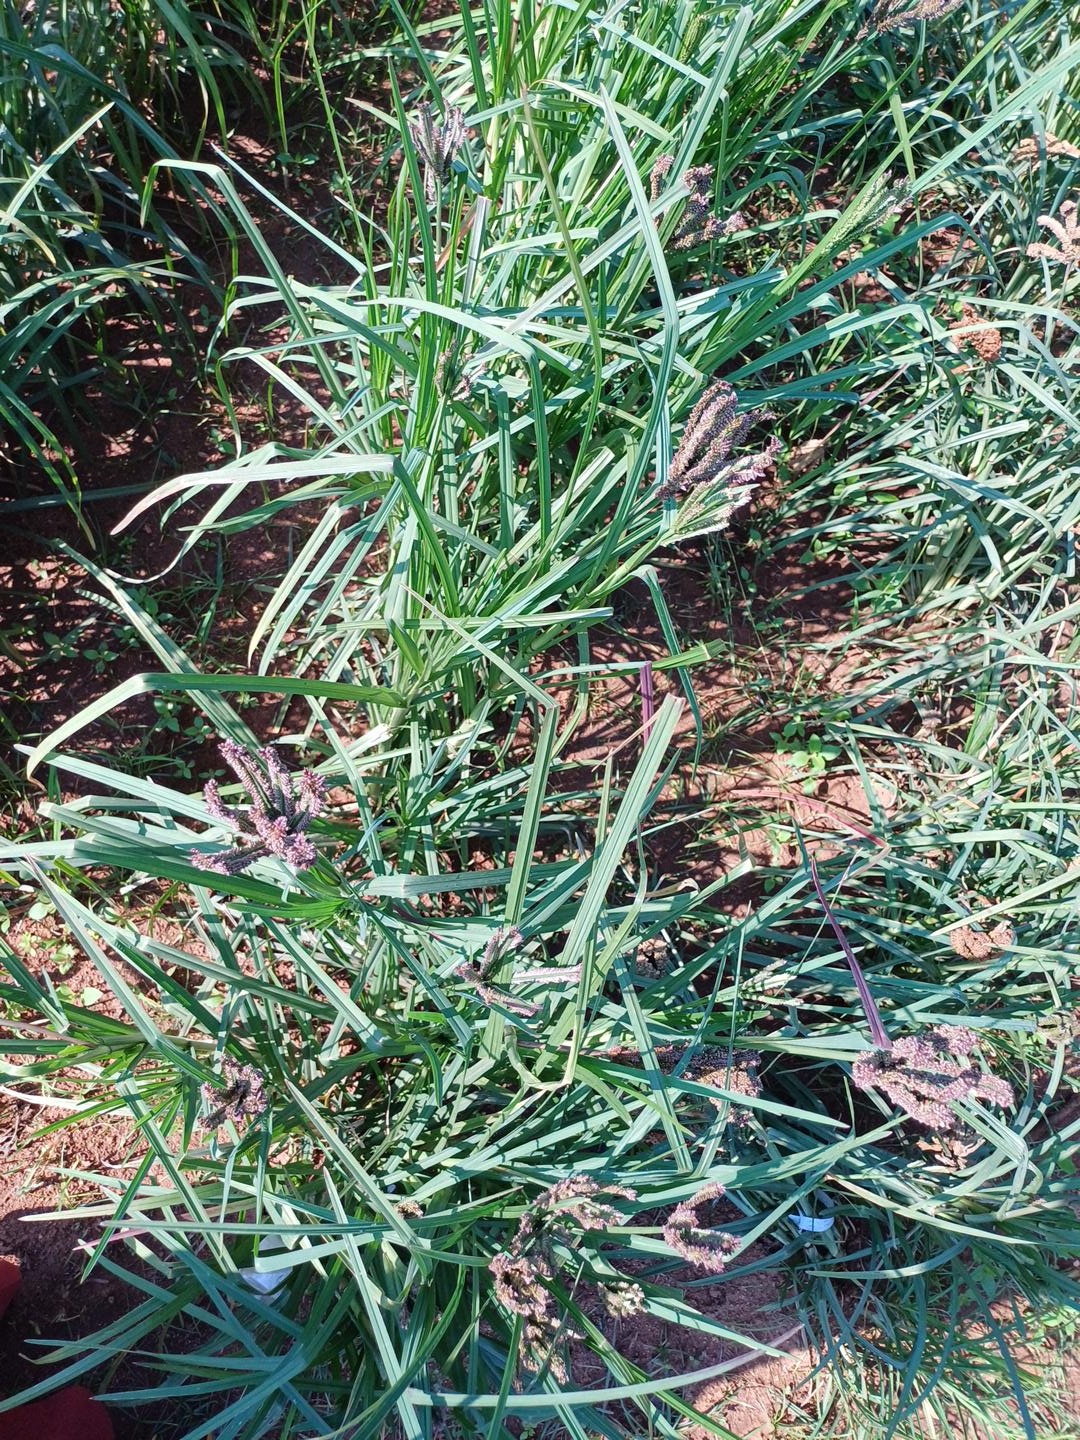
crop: finger millet
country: Kenya
